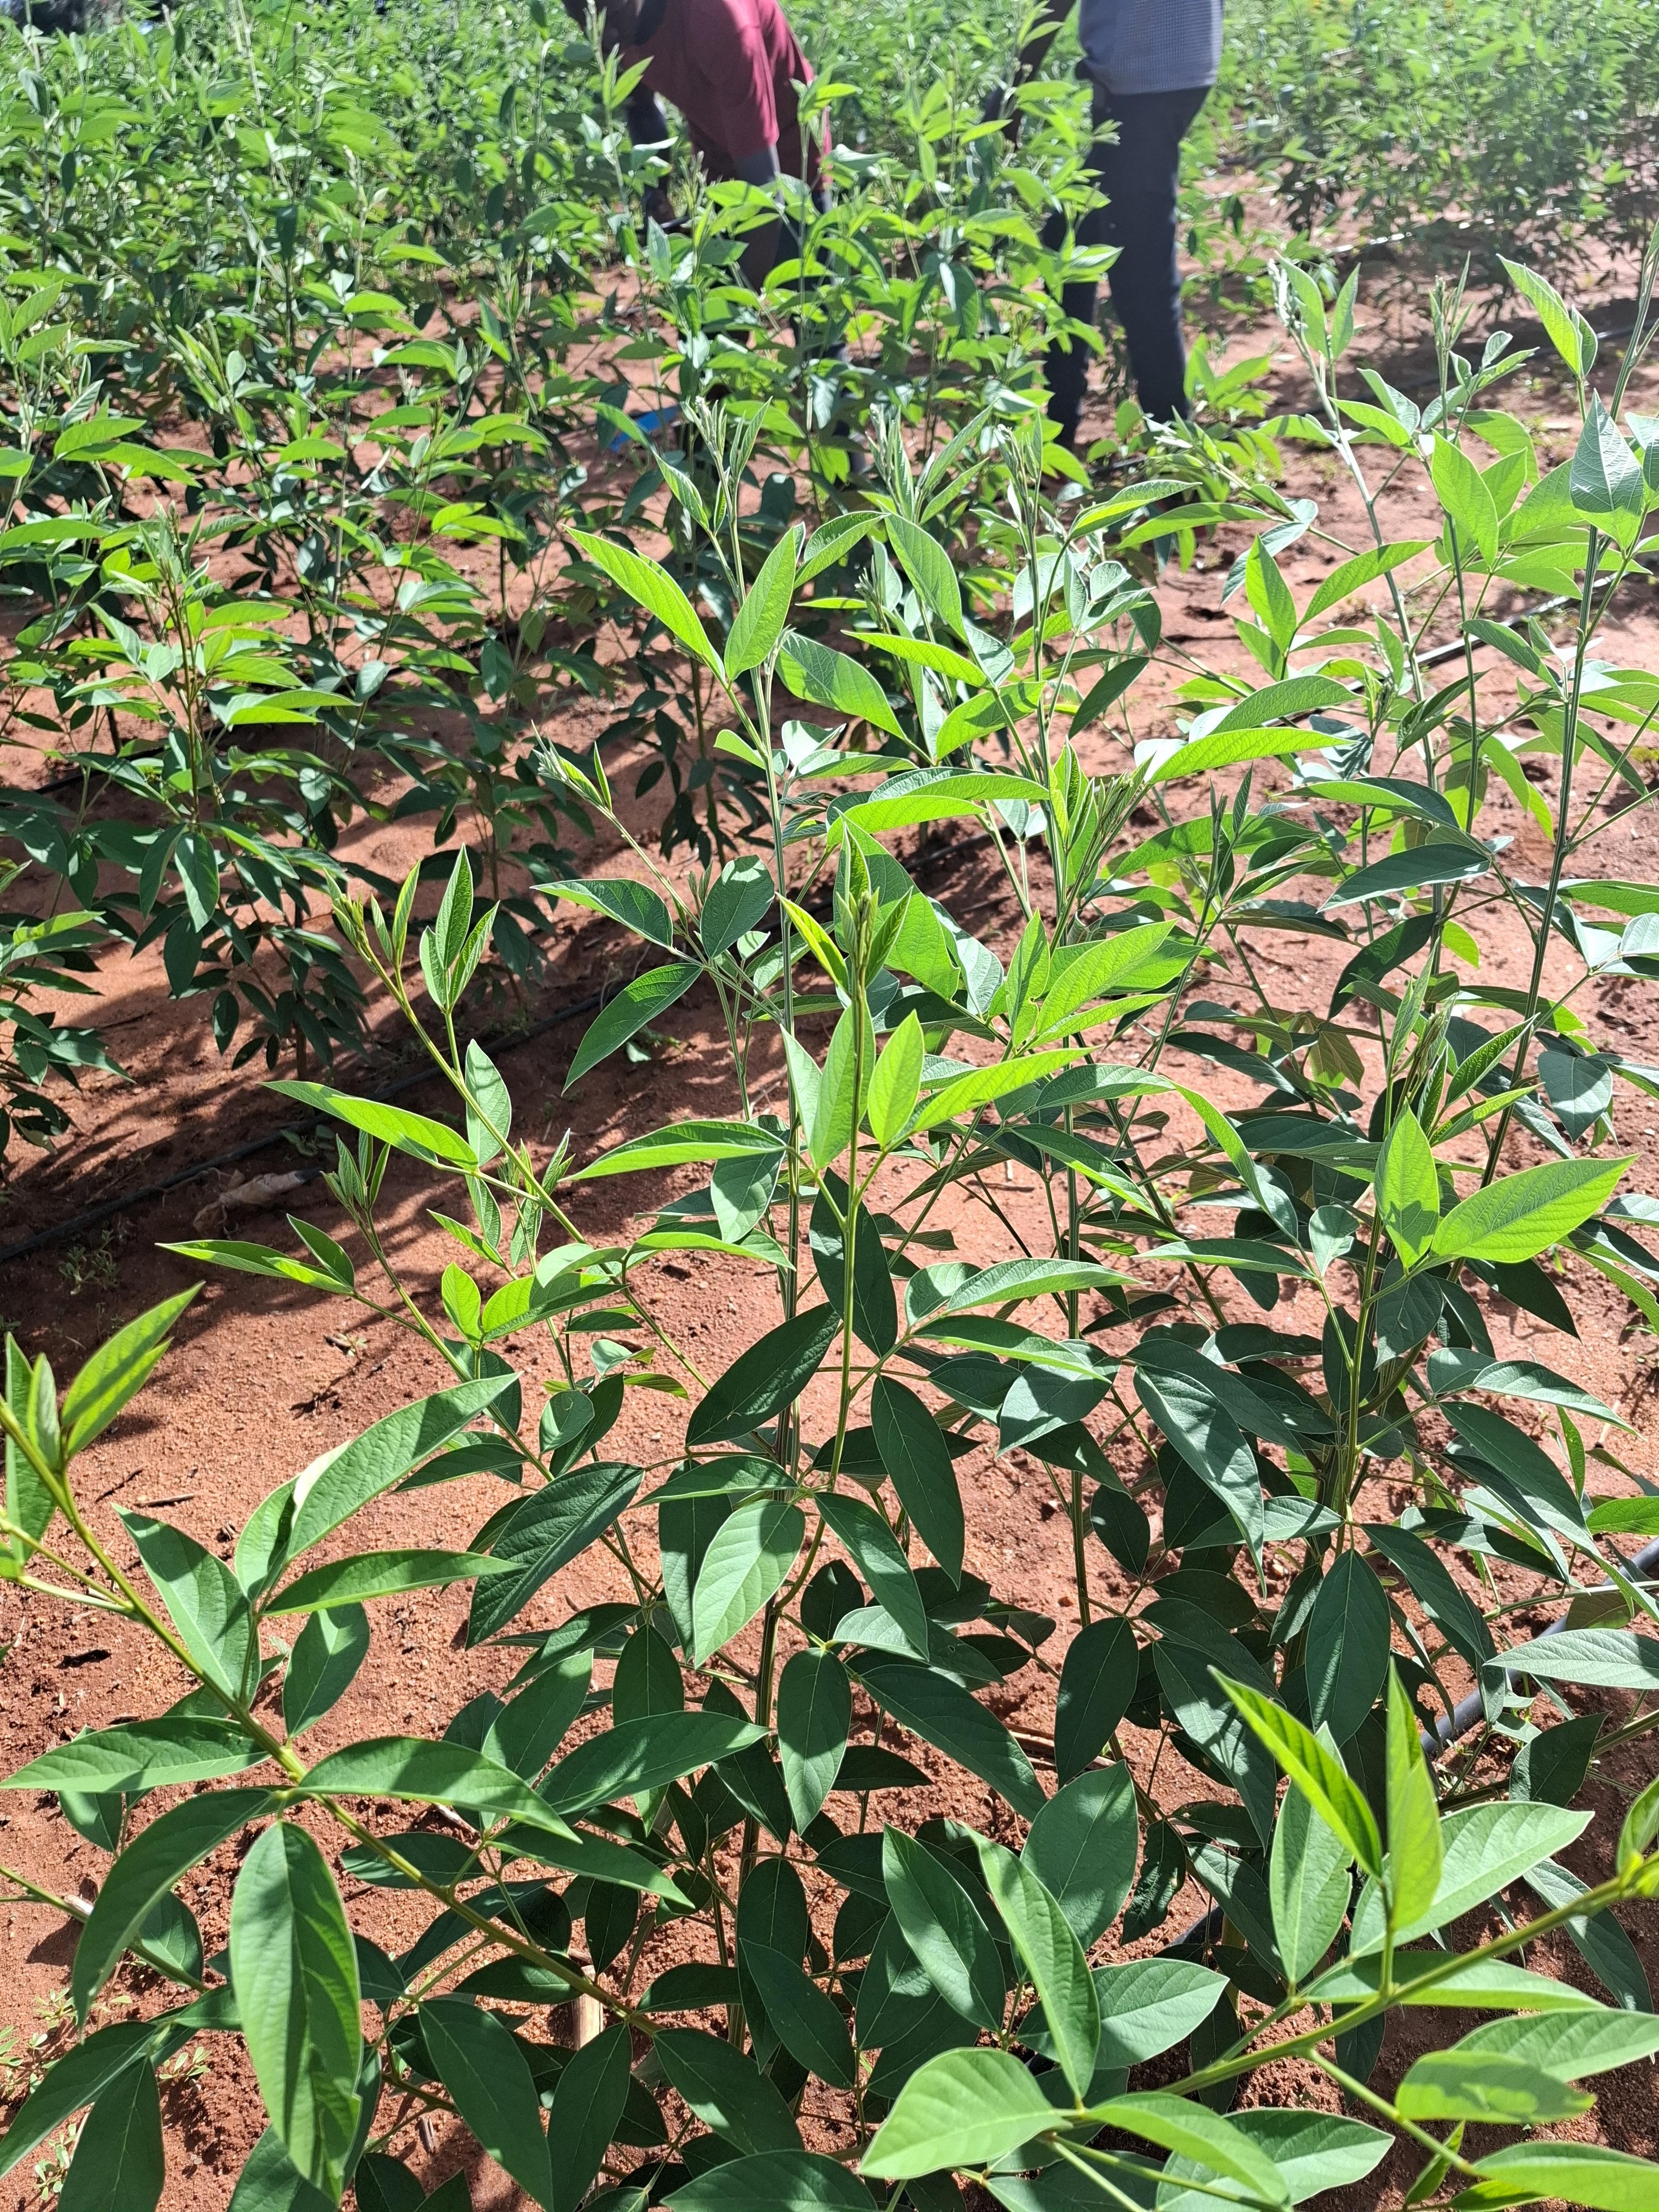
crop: pigeonpea
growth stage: vegetative
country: Kenya
